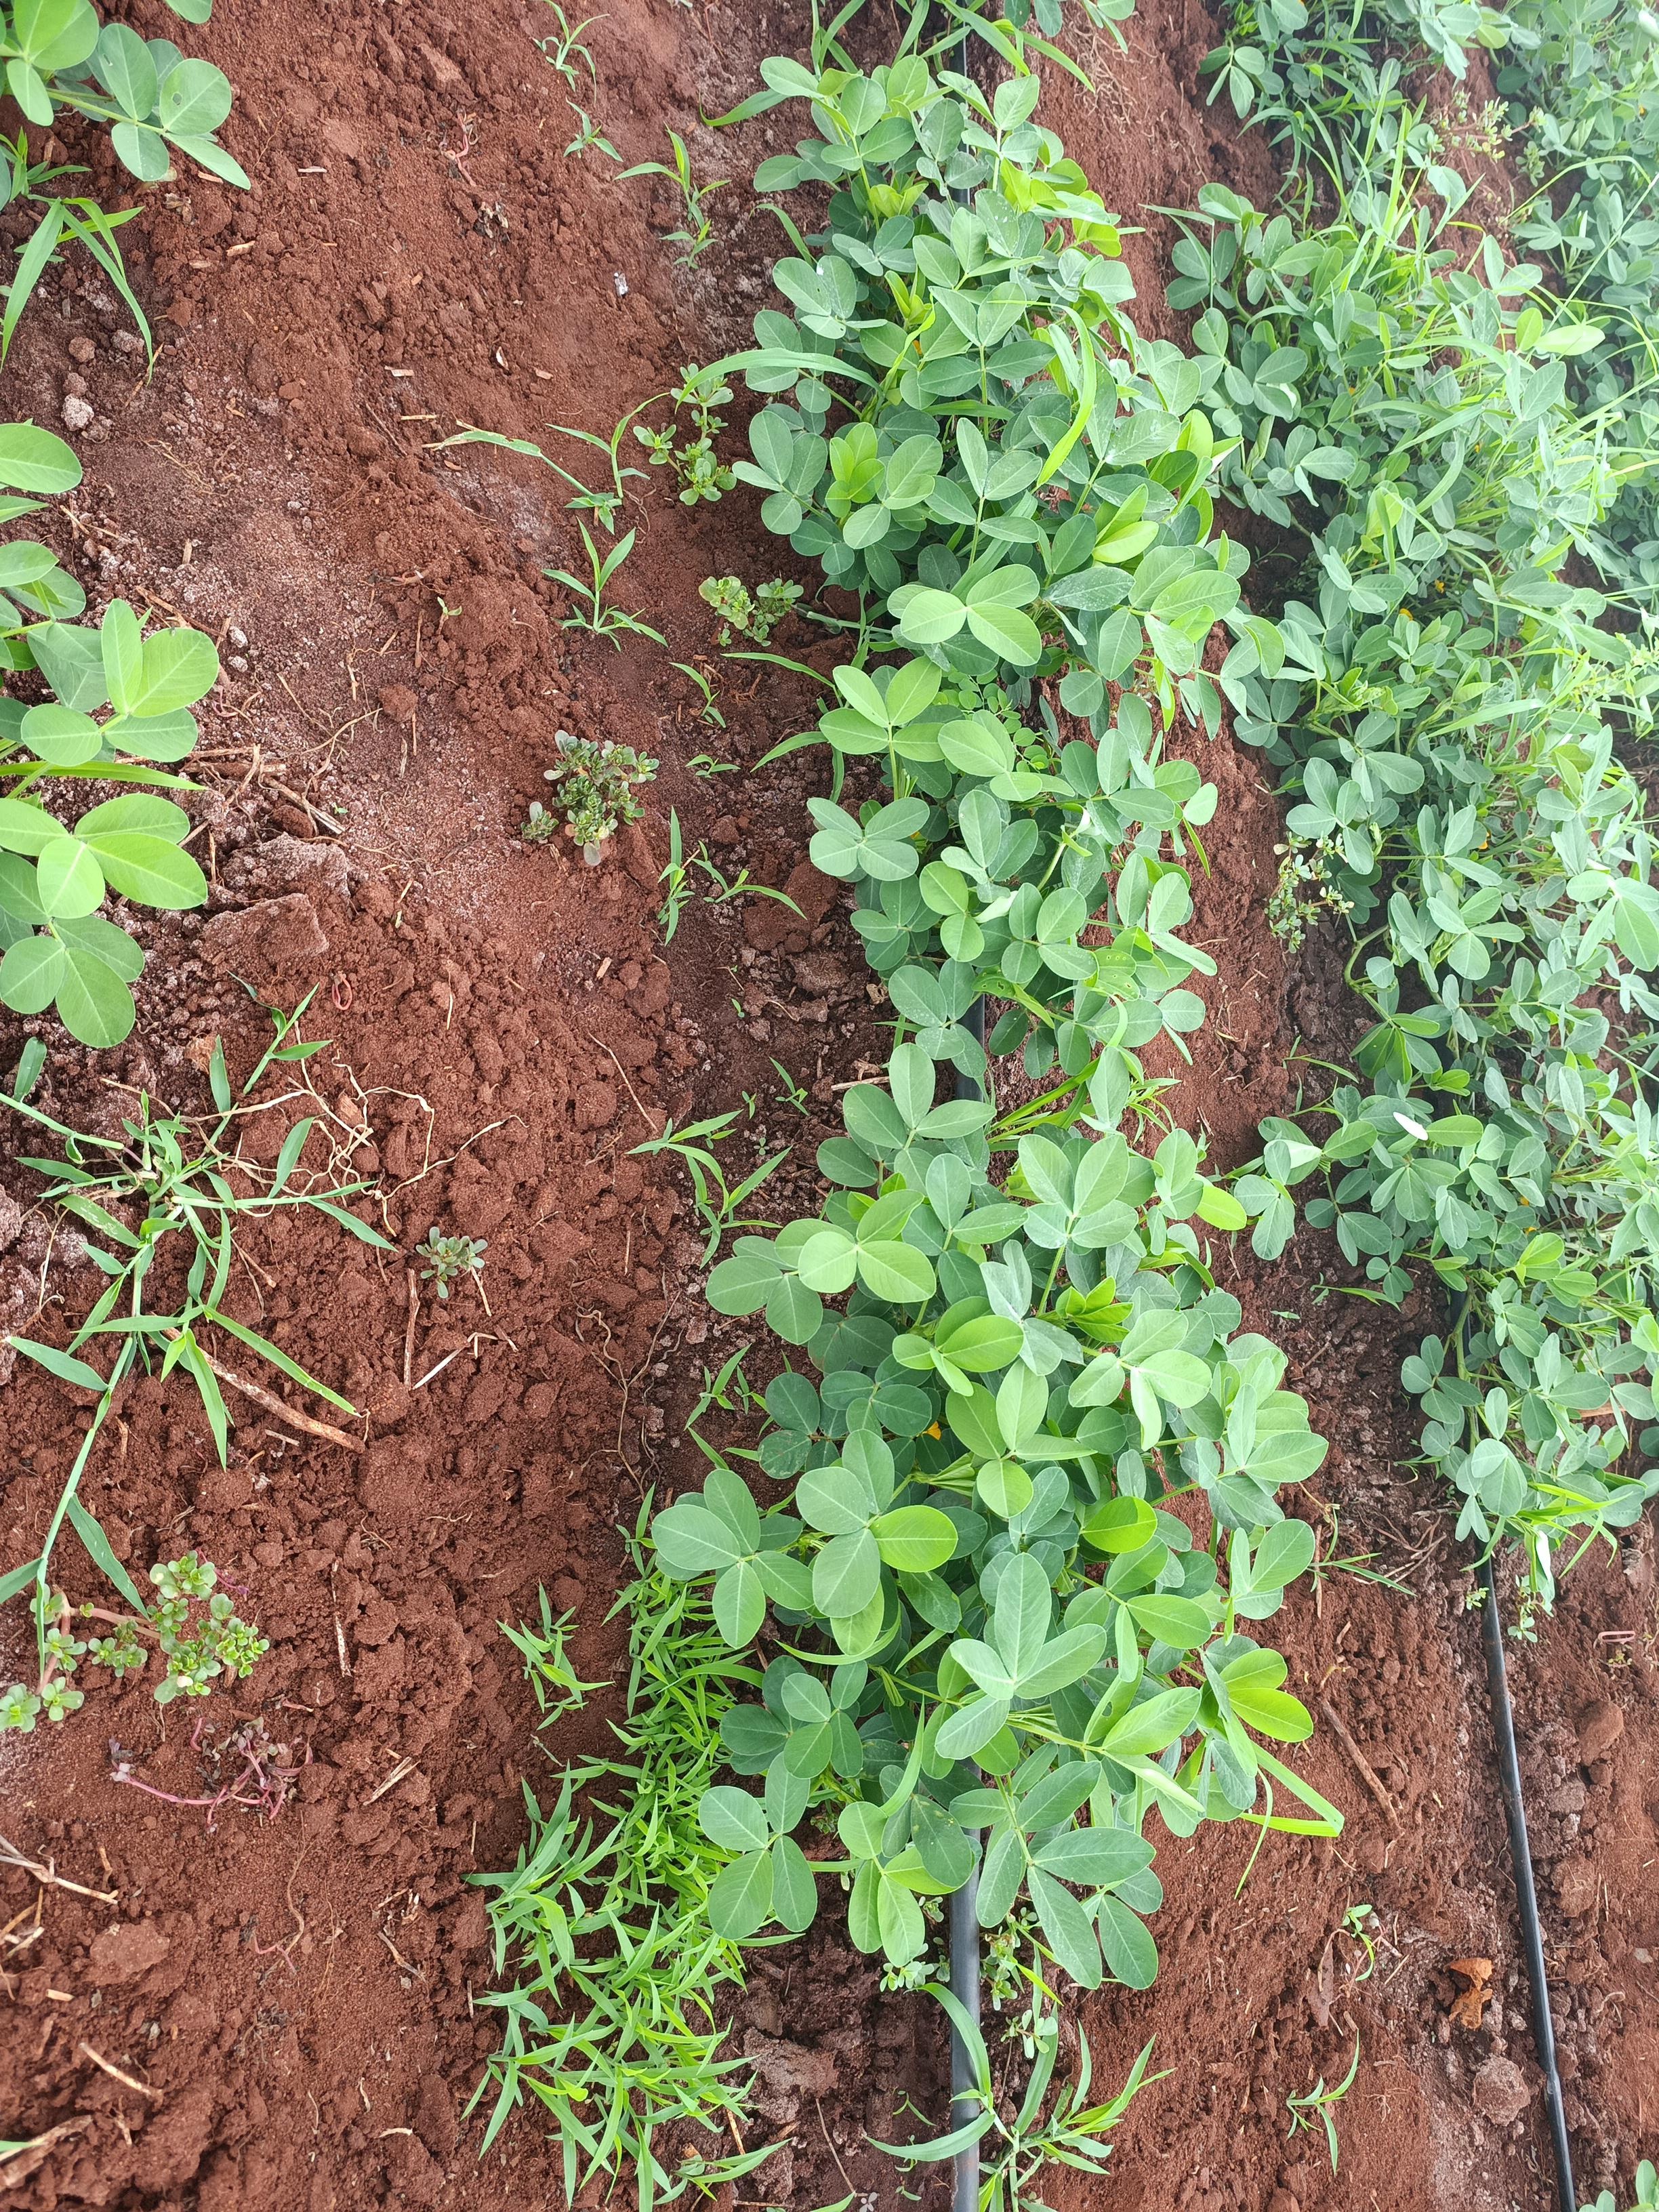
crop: groundnut
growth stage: flowering
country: Kenya
